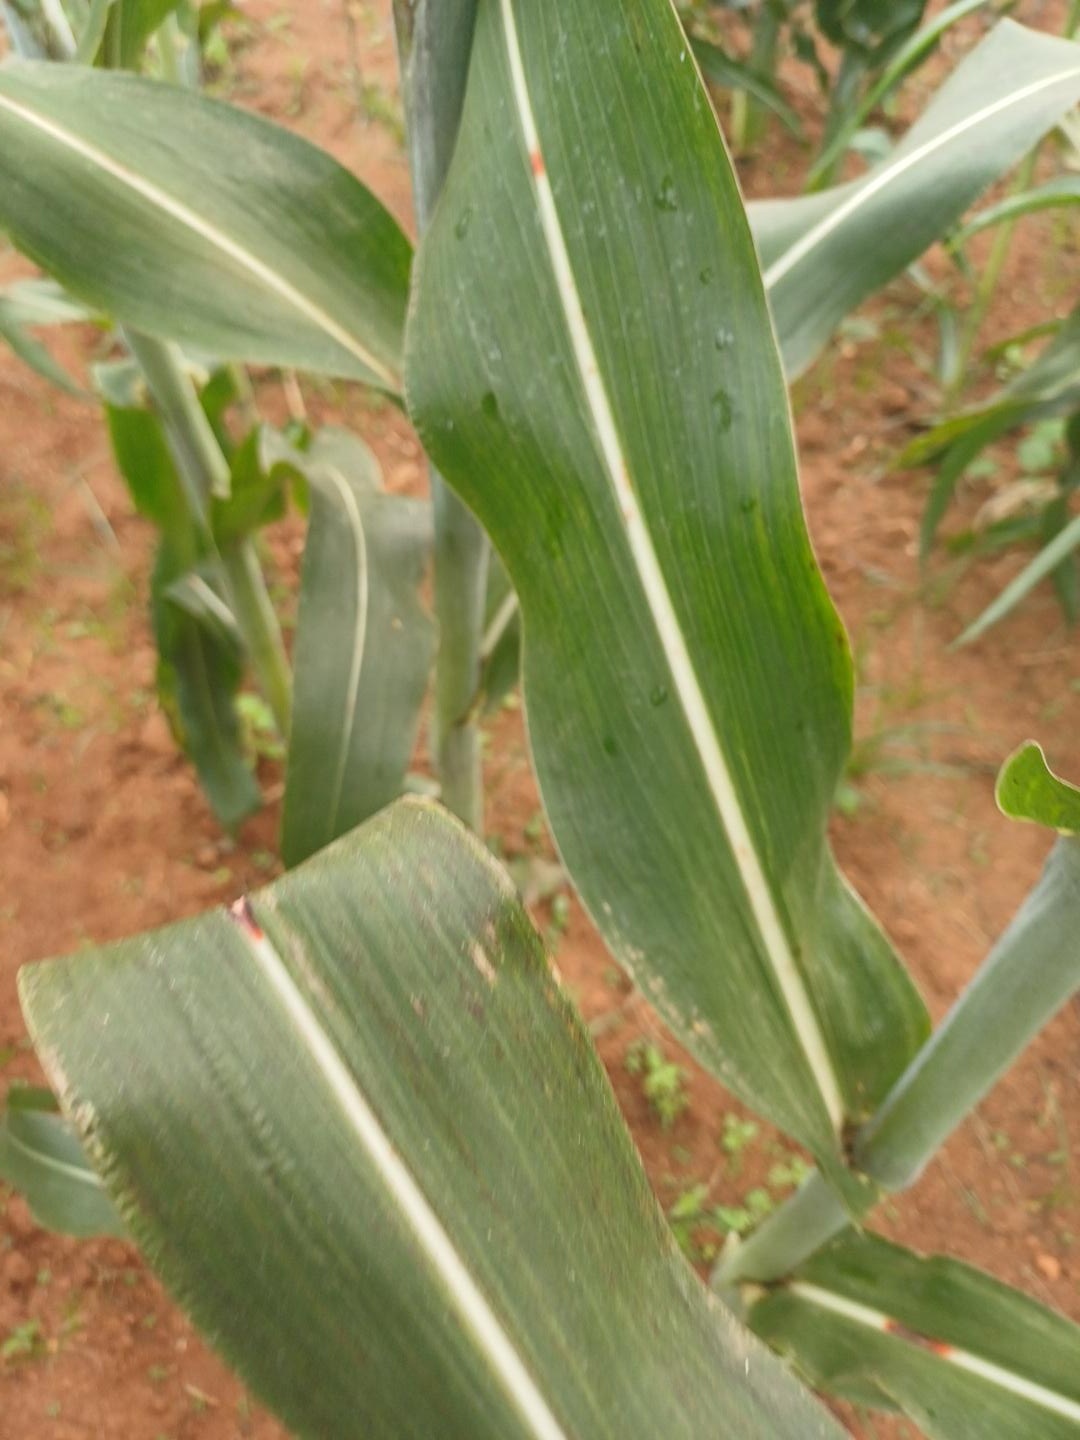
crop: sorghum
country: Kenya
